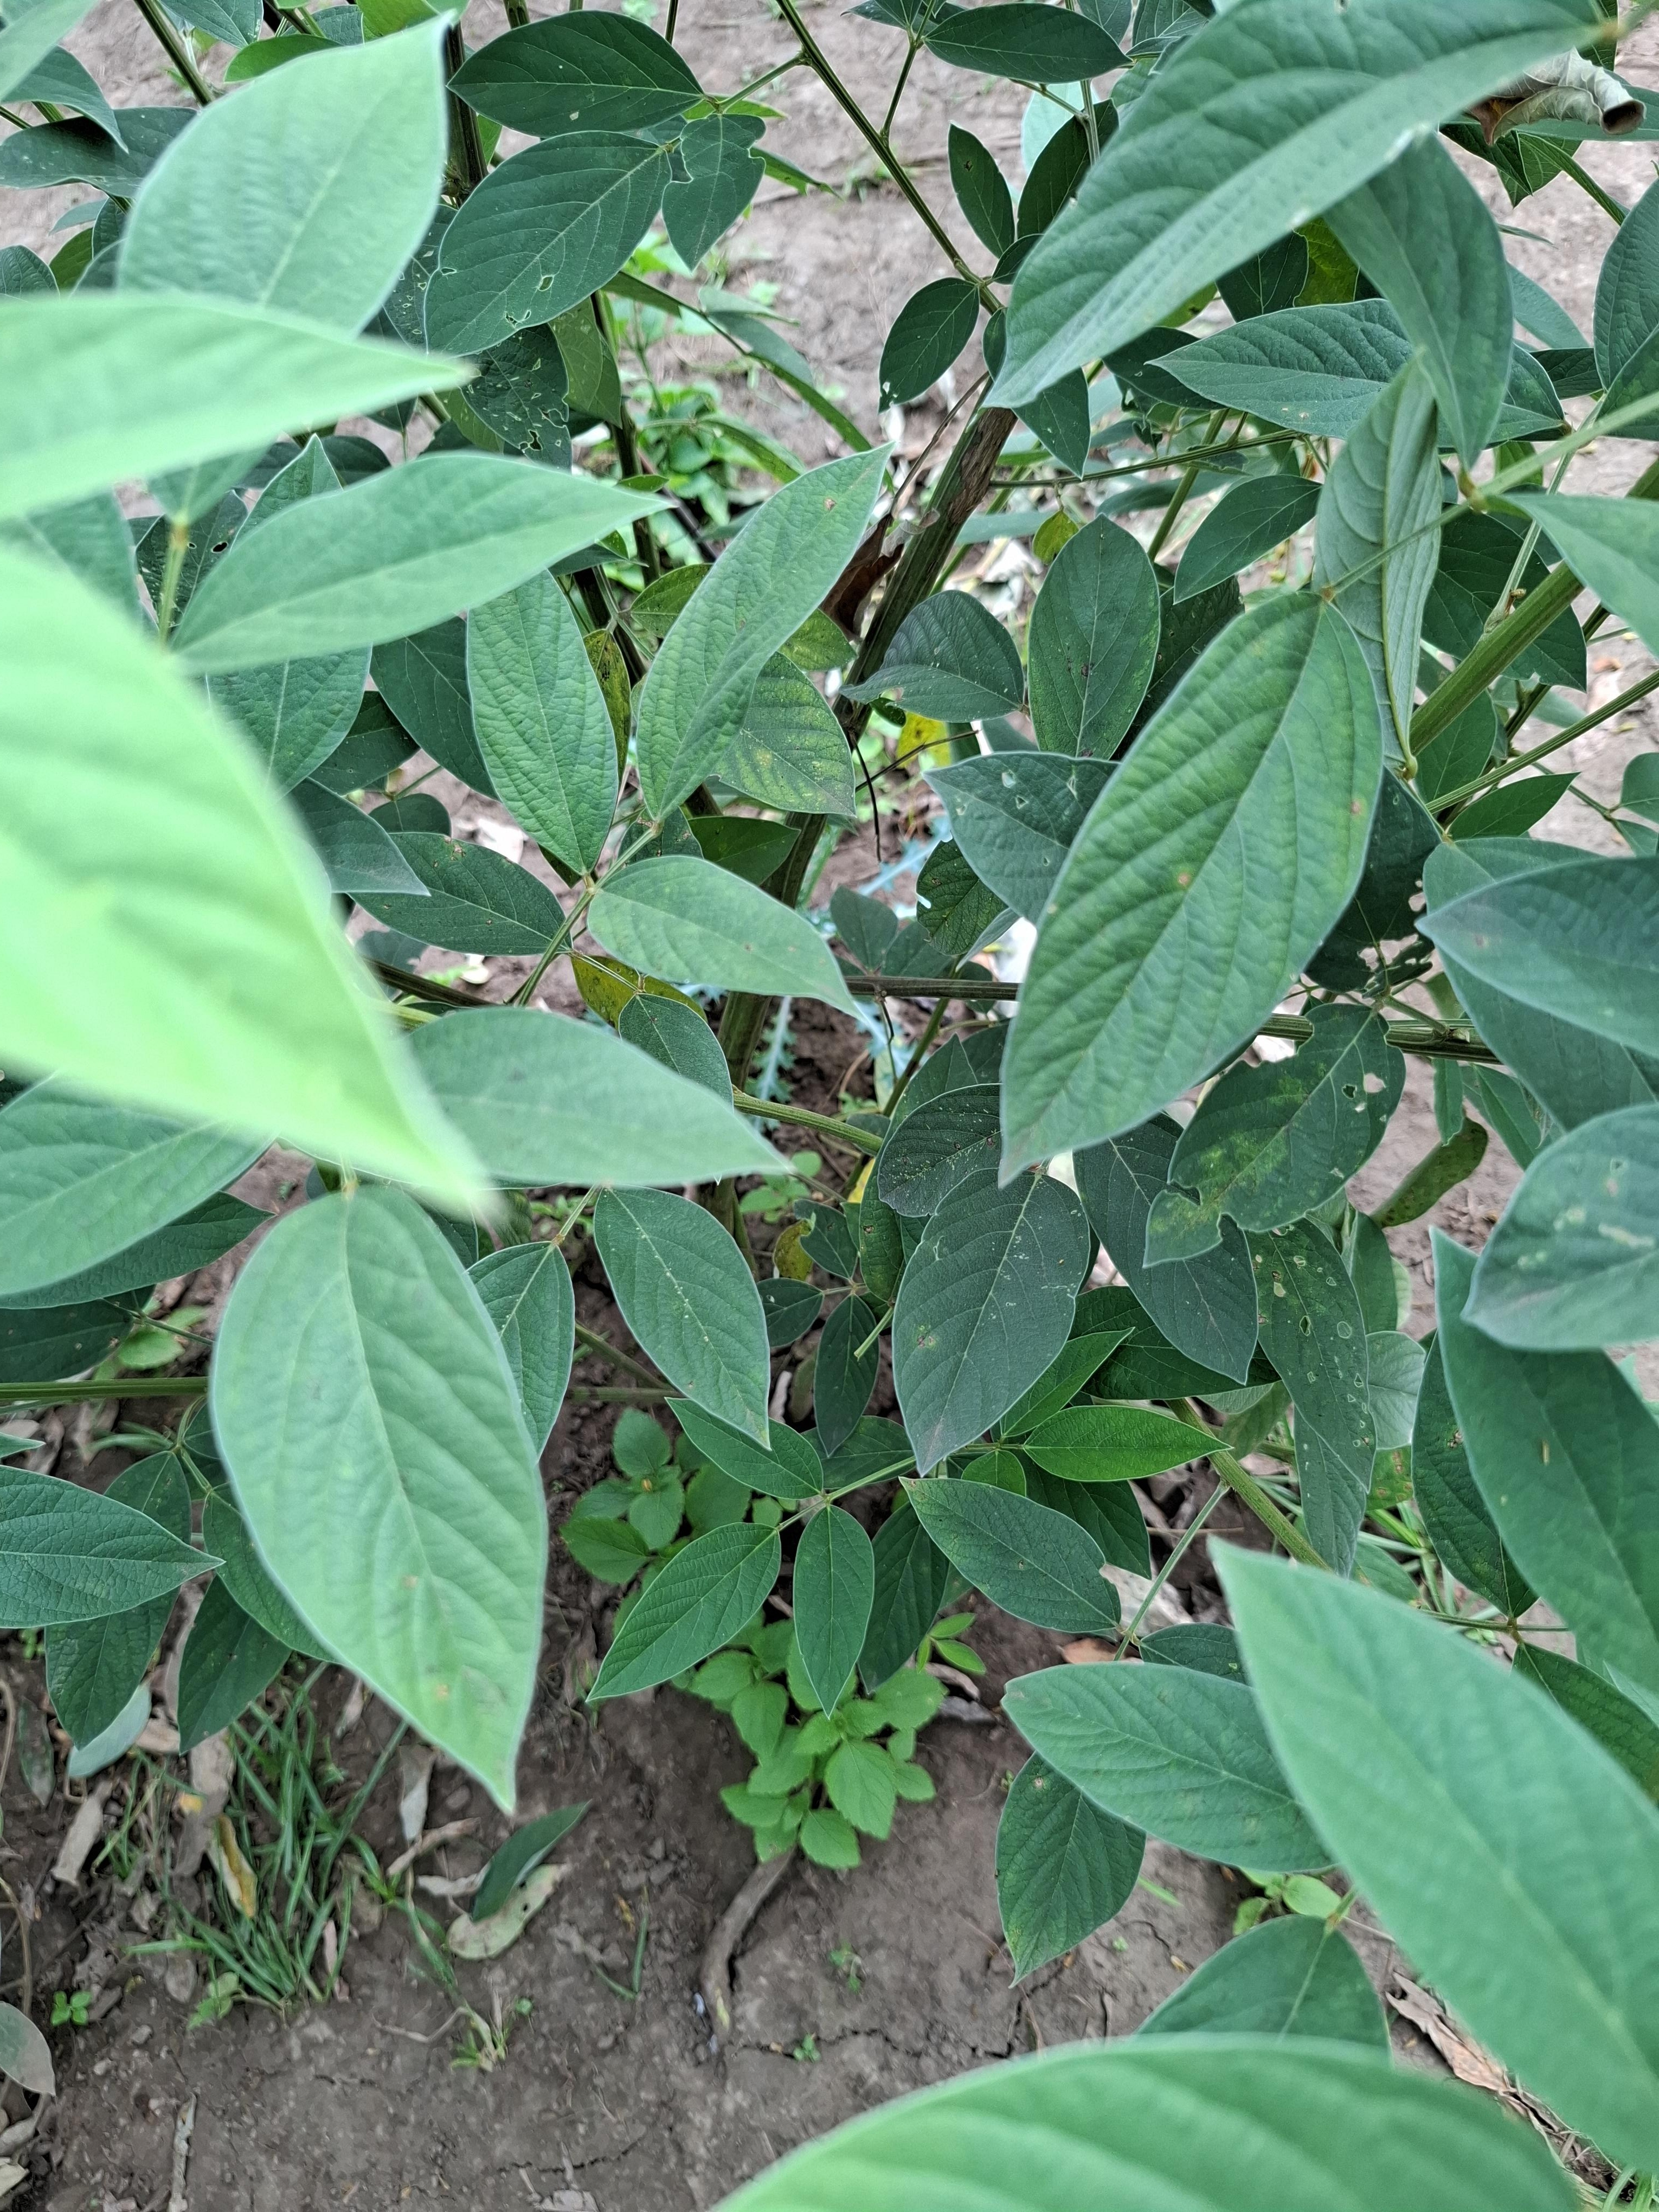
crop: sorghum
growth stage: harvest maturity
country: Tanzania
